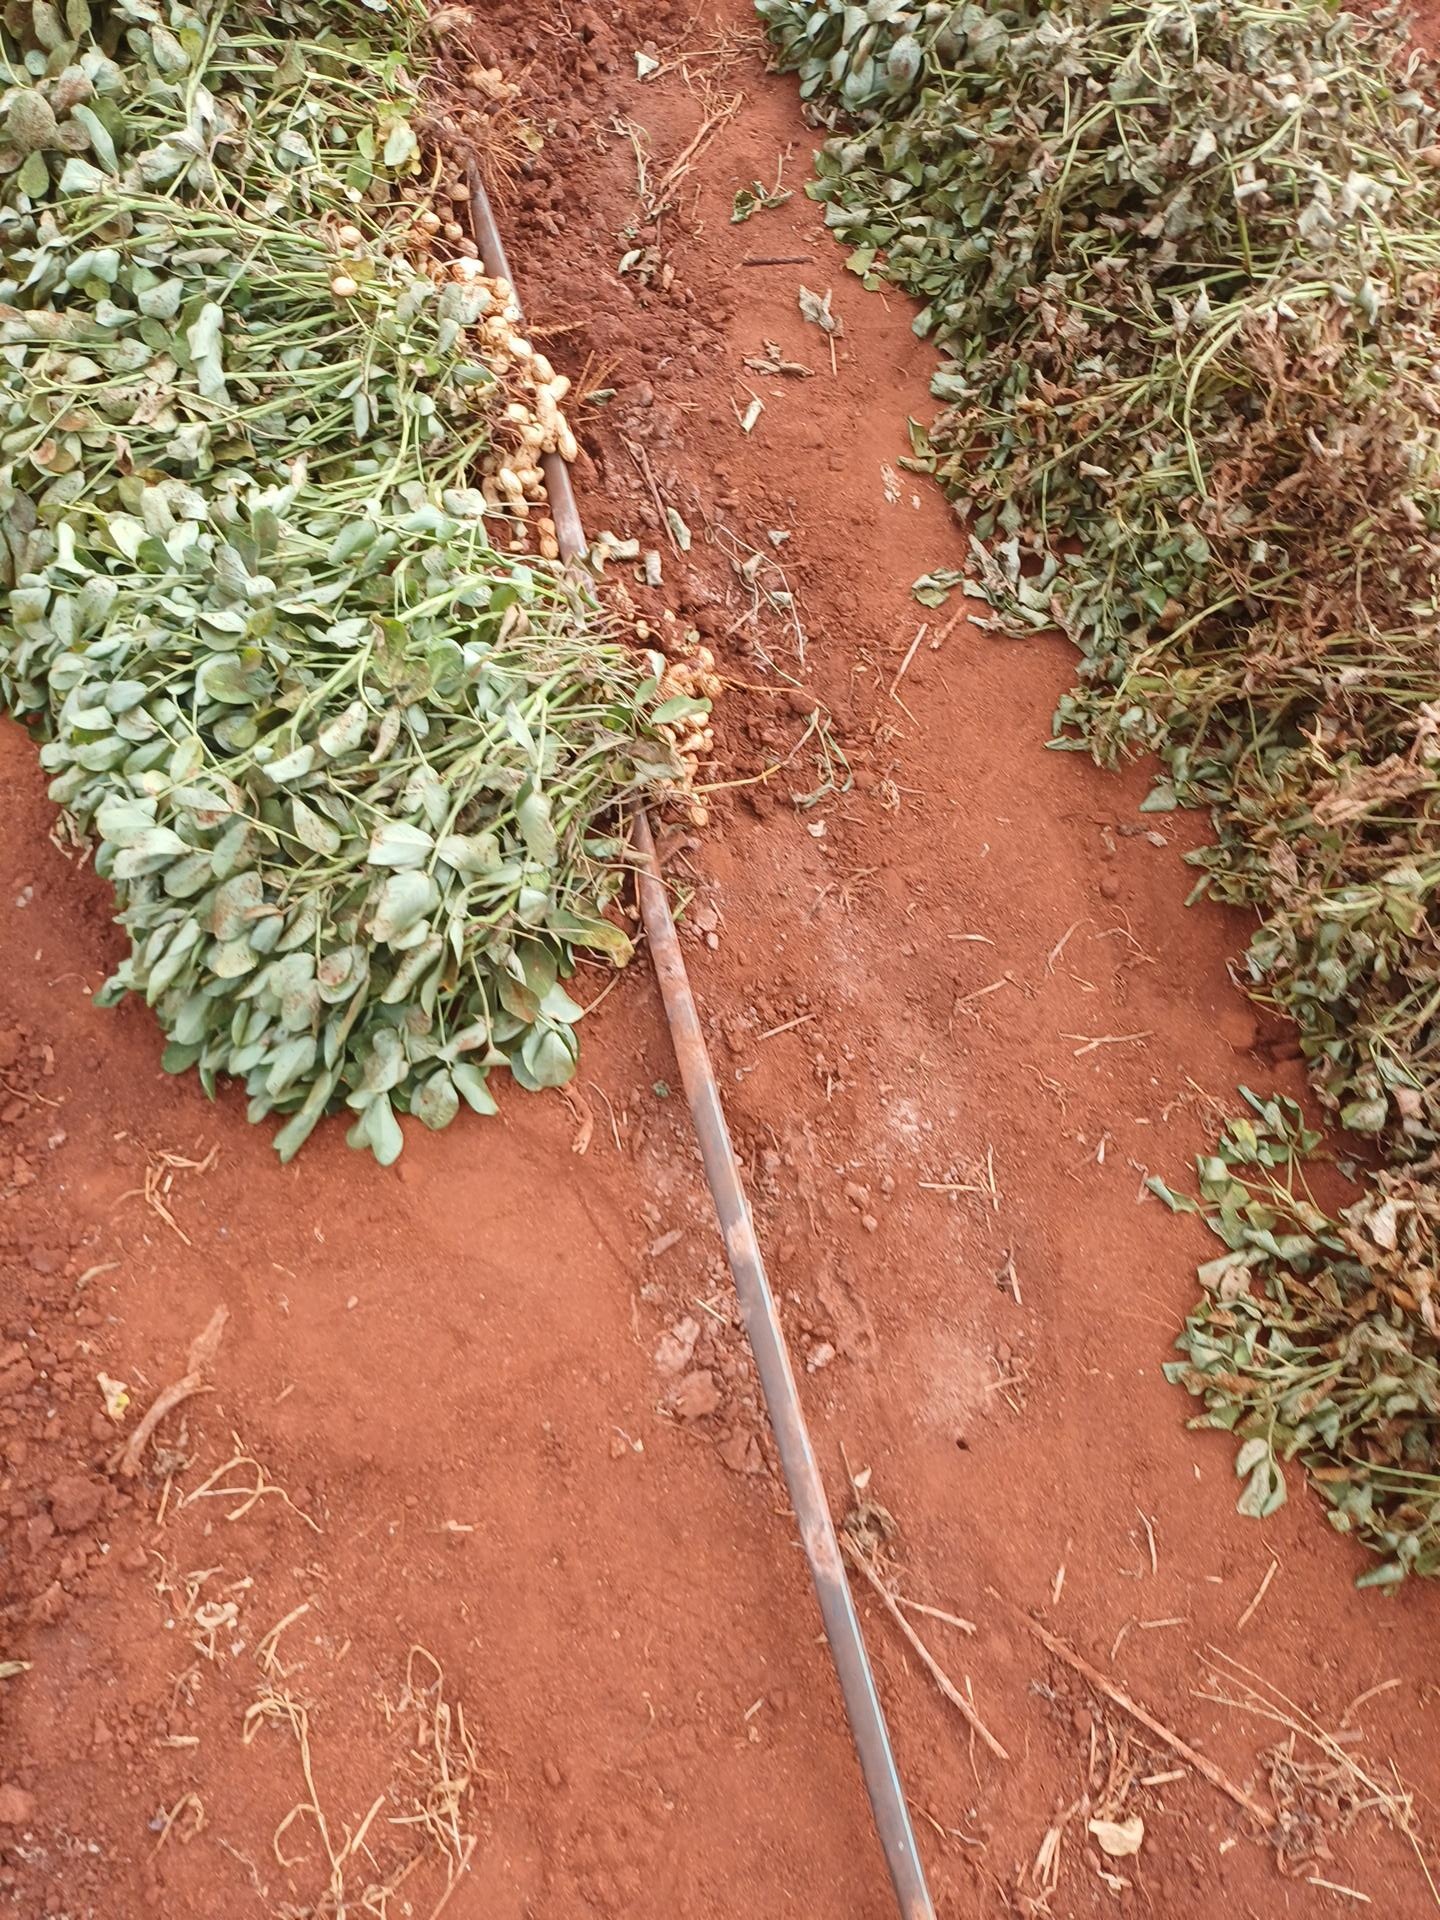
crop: groundnut
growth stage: harvest
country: Kenya
